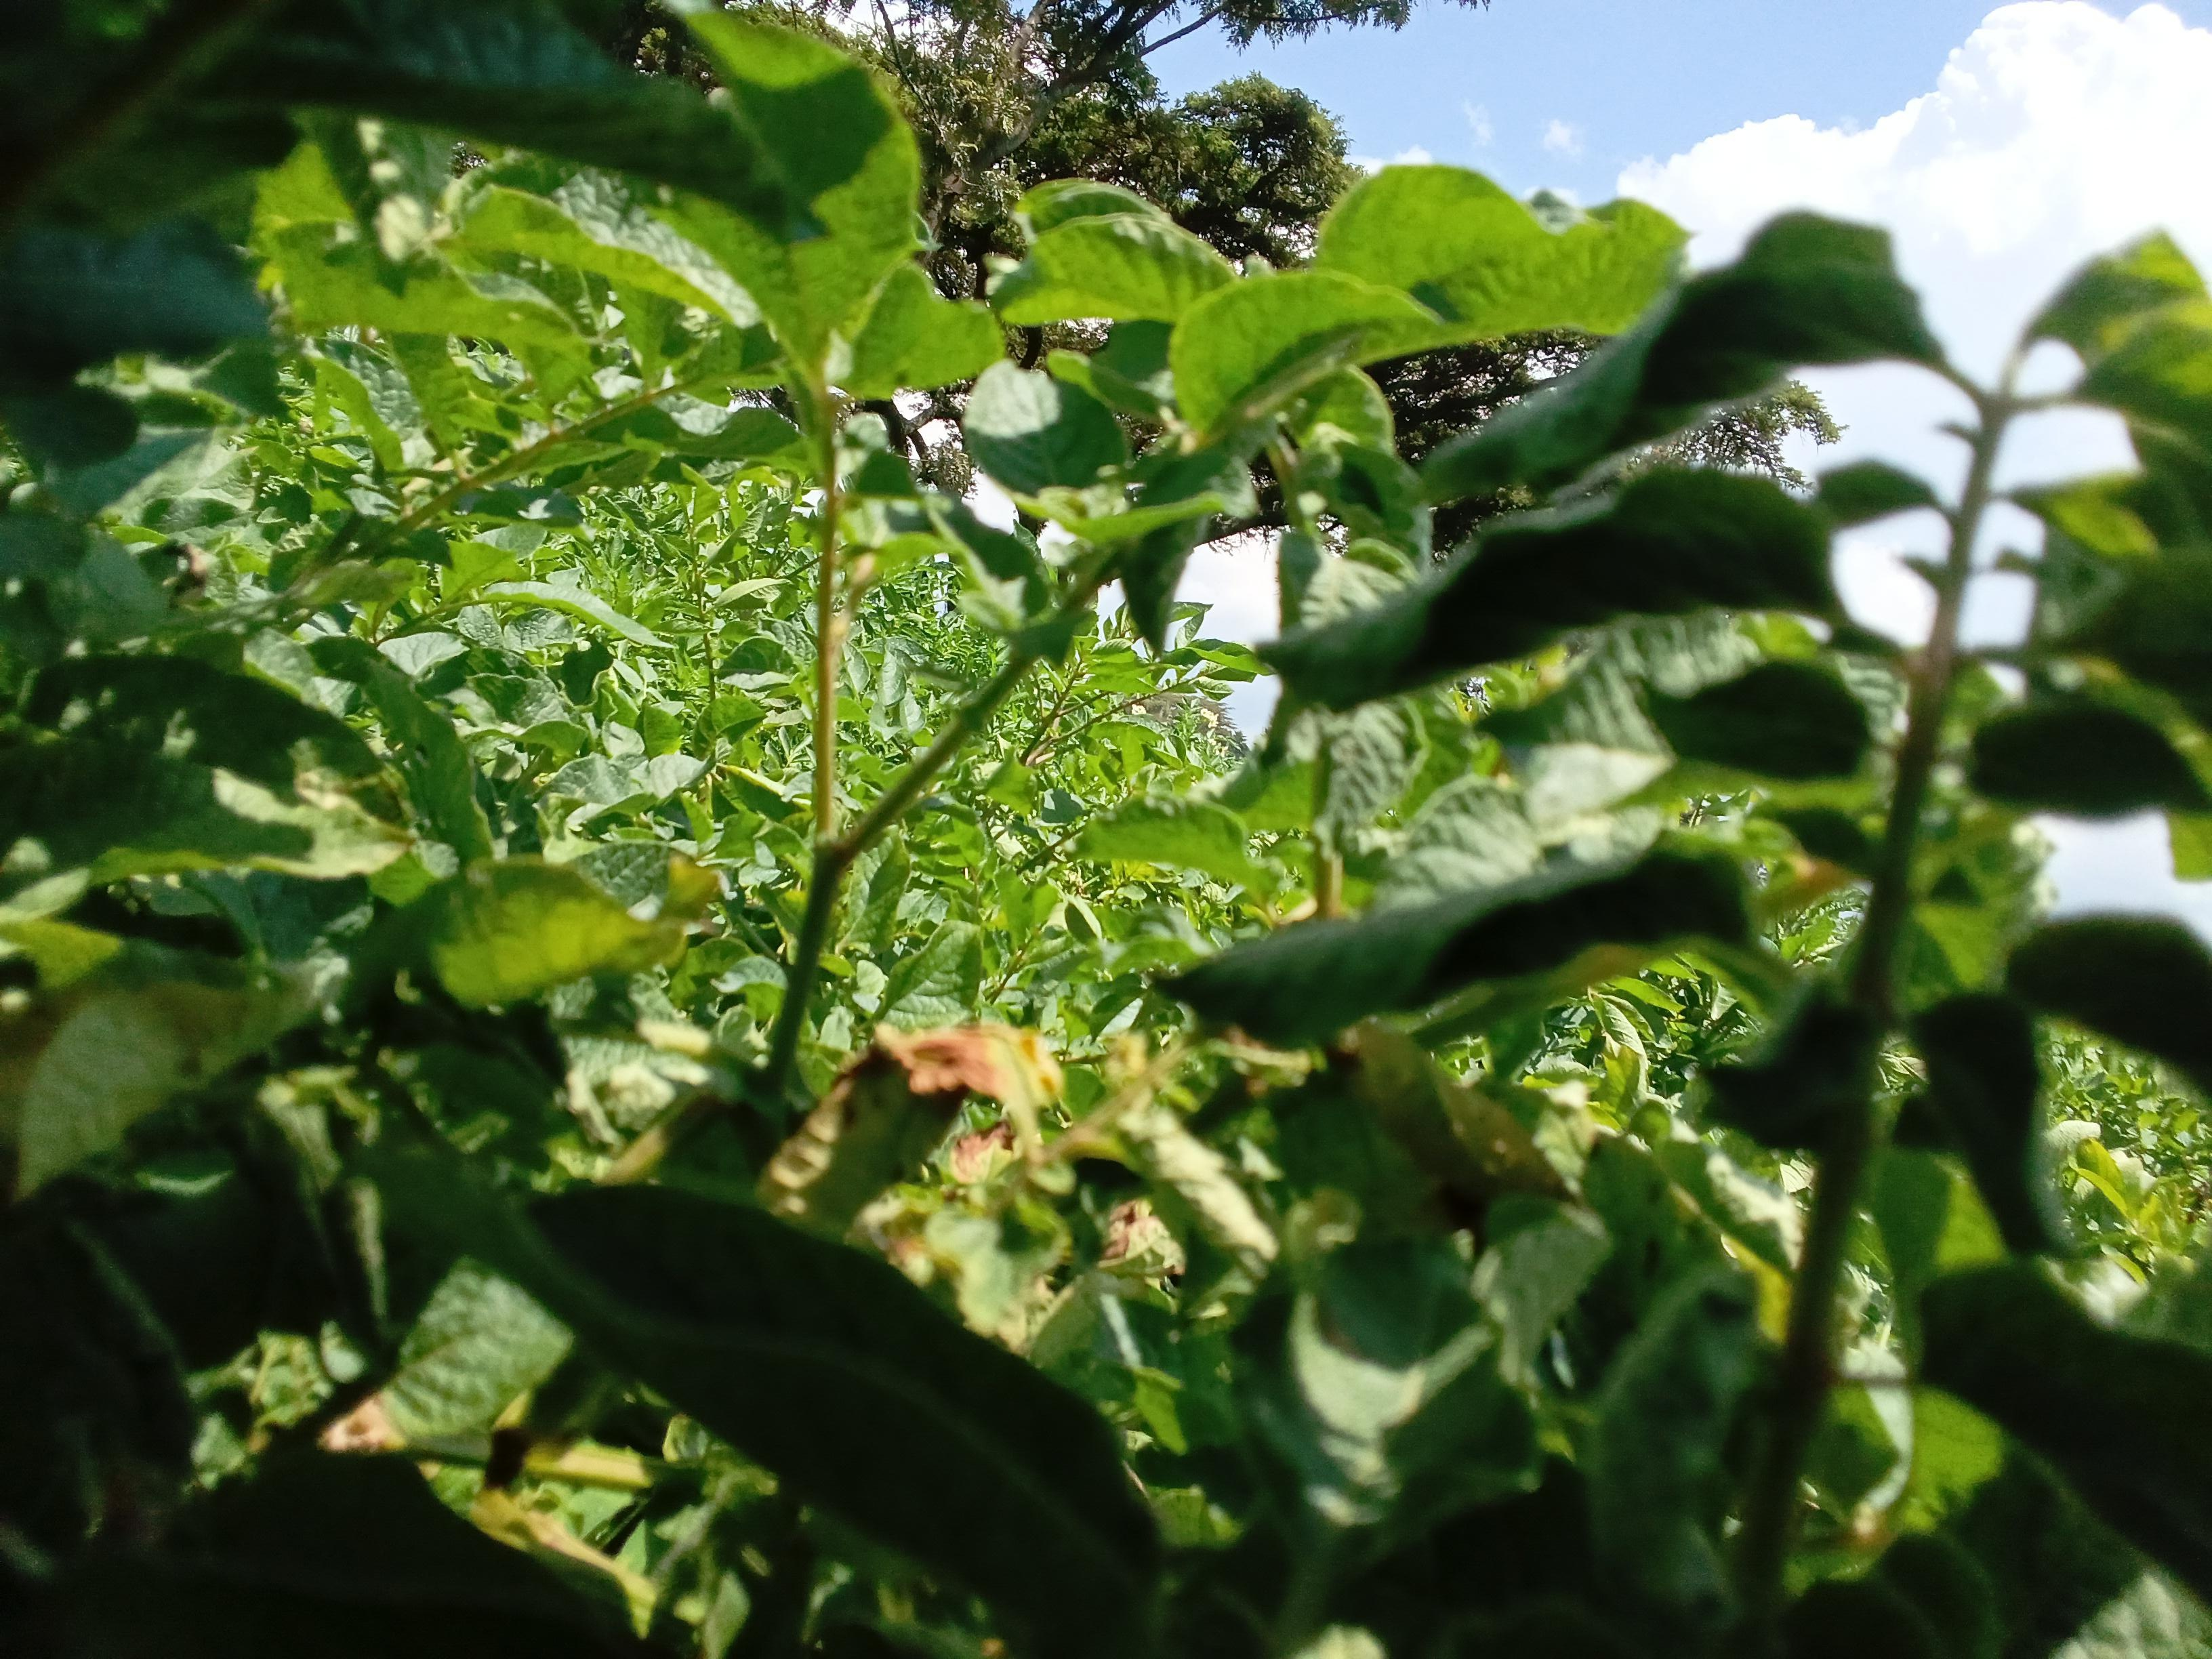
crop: potato
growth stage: vegetative
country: Kenya
